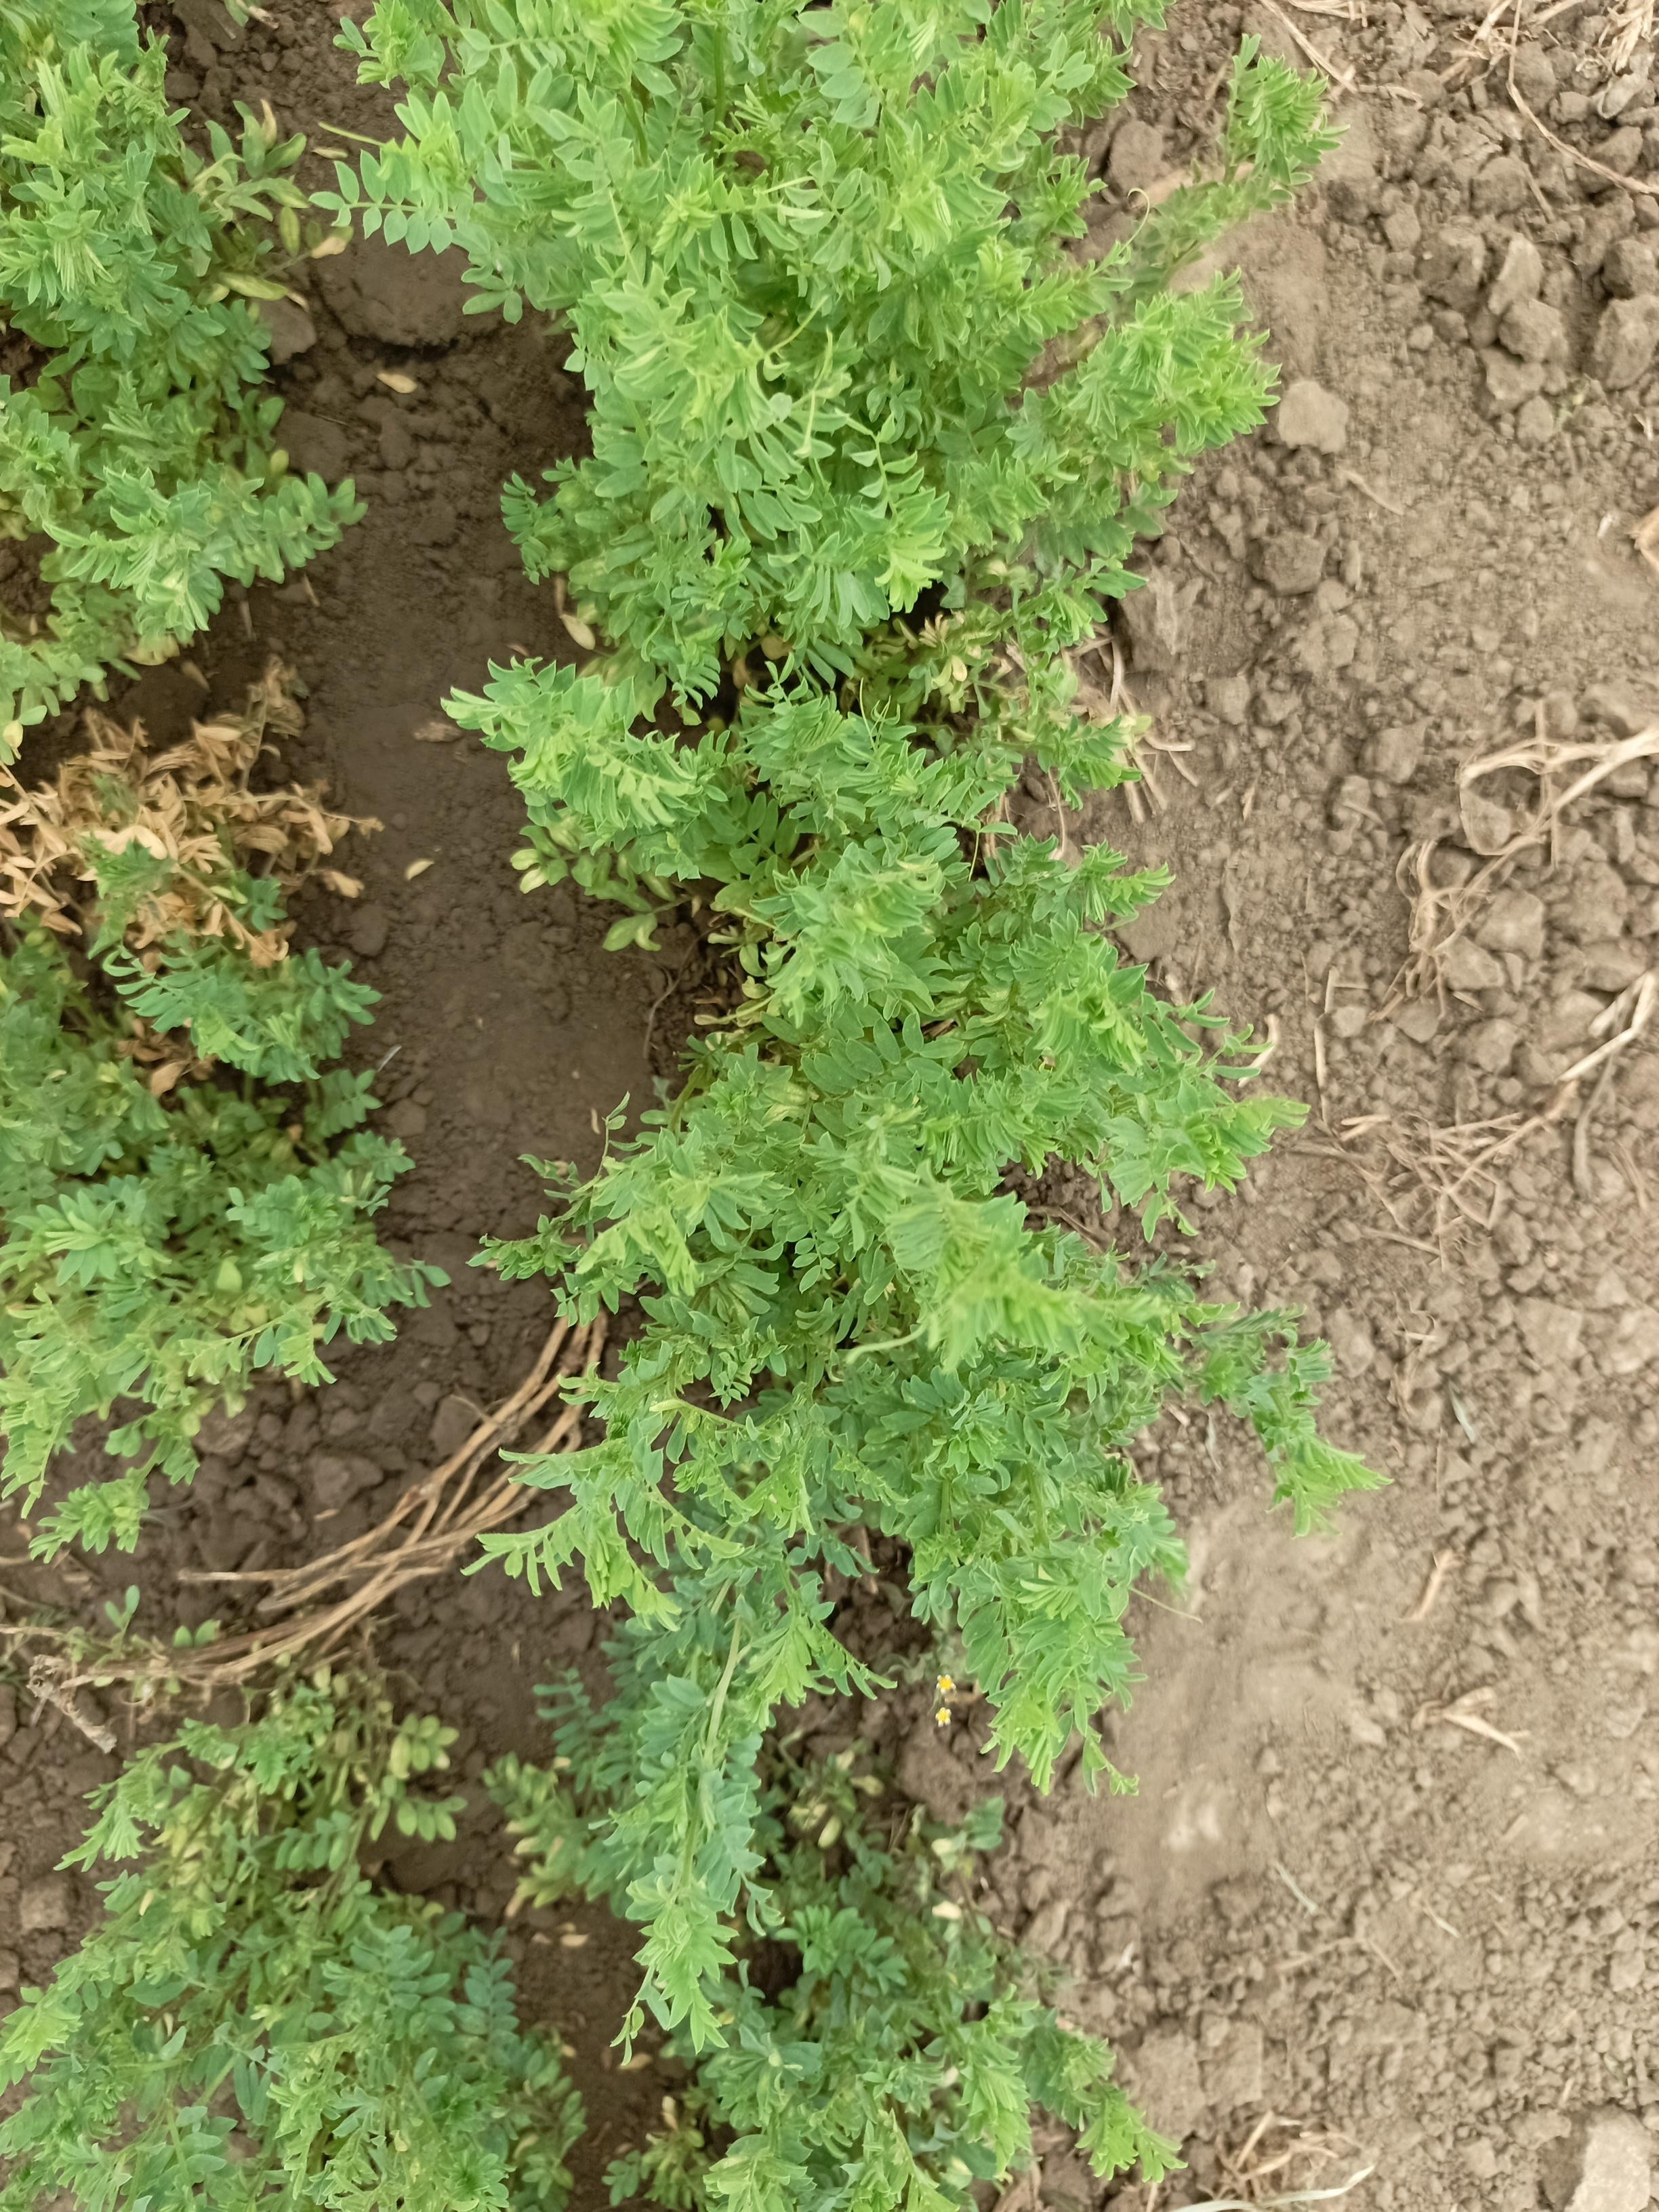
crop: lentil
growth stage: vegetative
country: Tanzania
